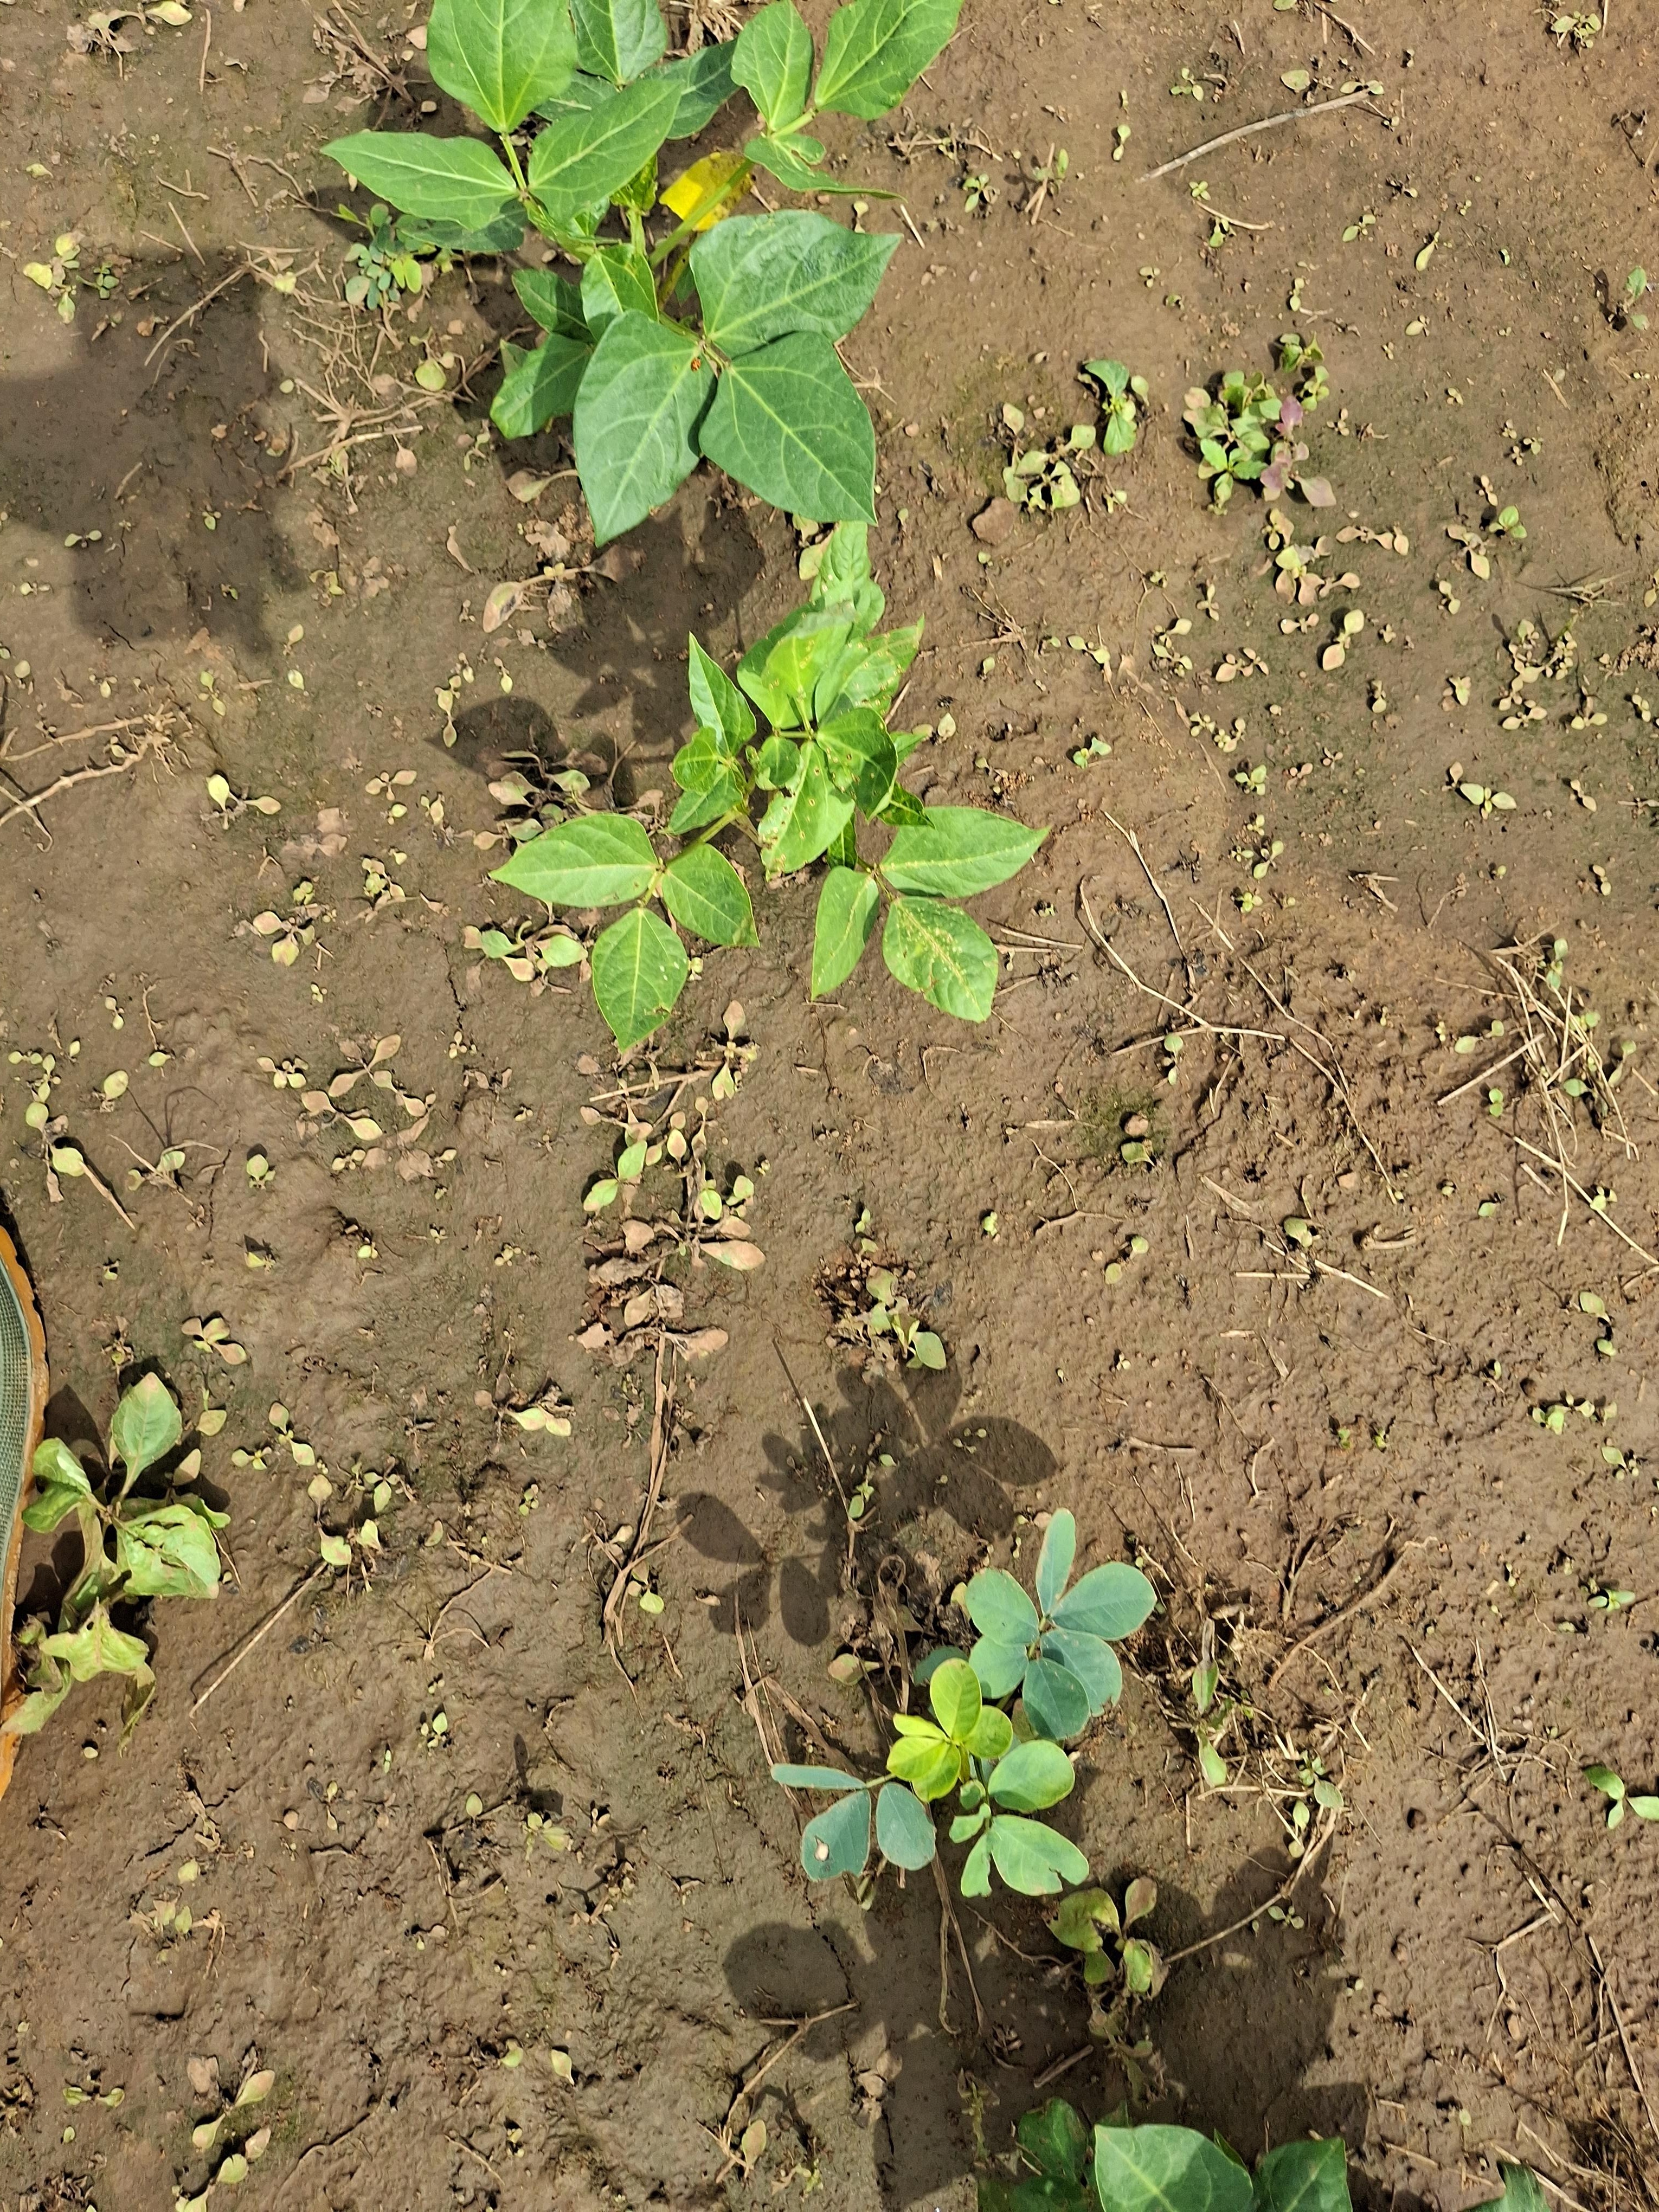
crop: cowpea
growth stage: vegetative
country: Nigeria
